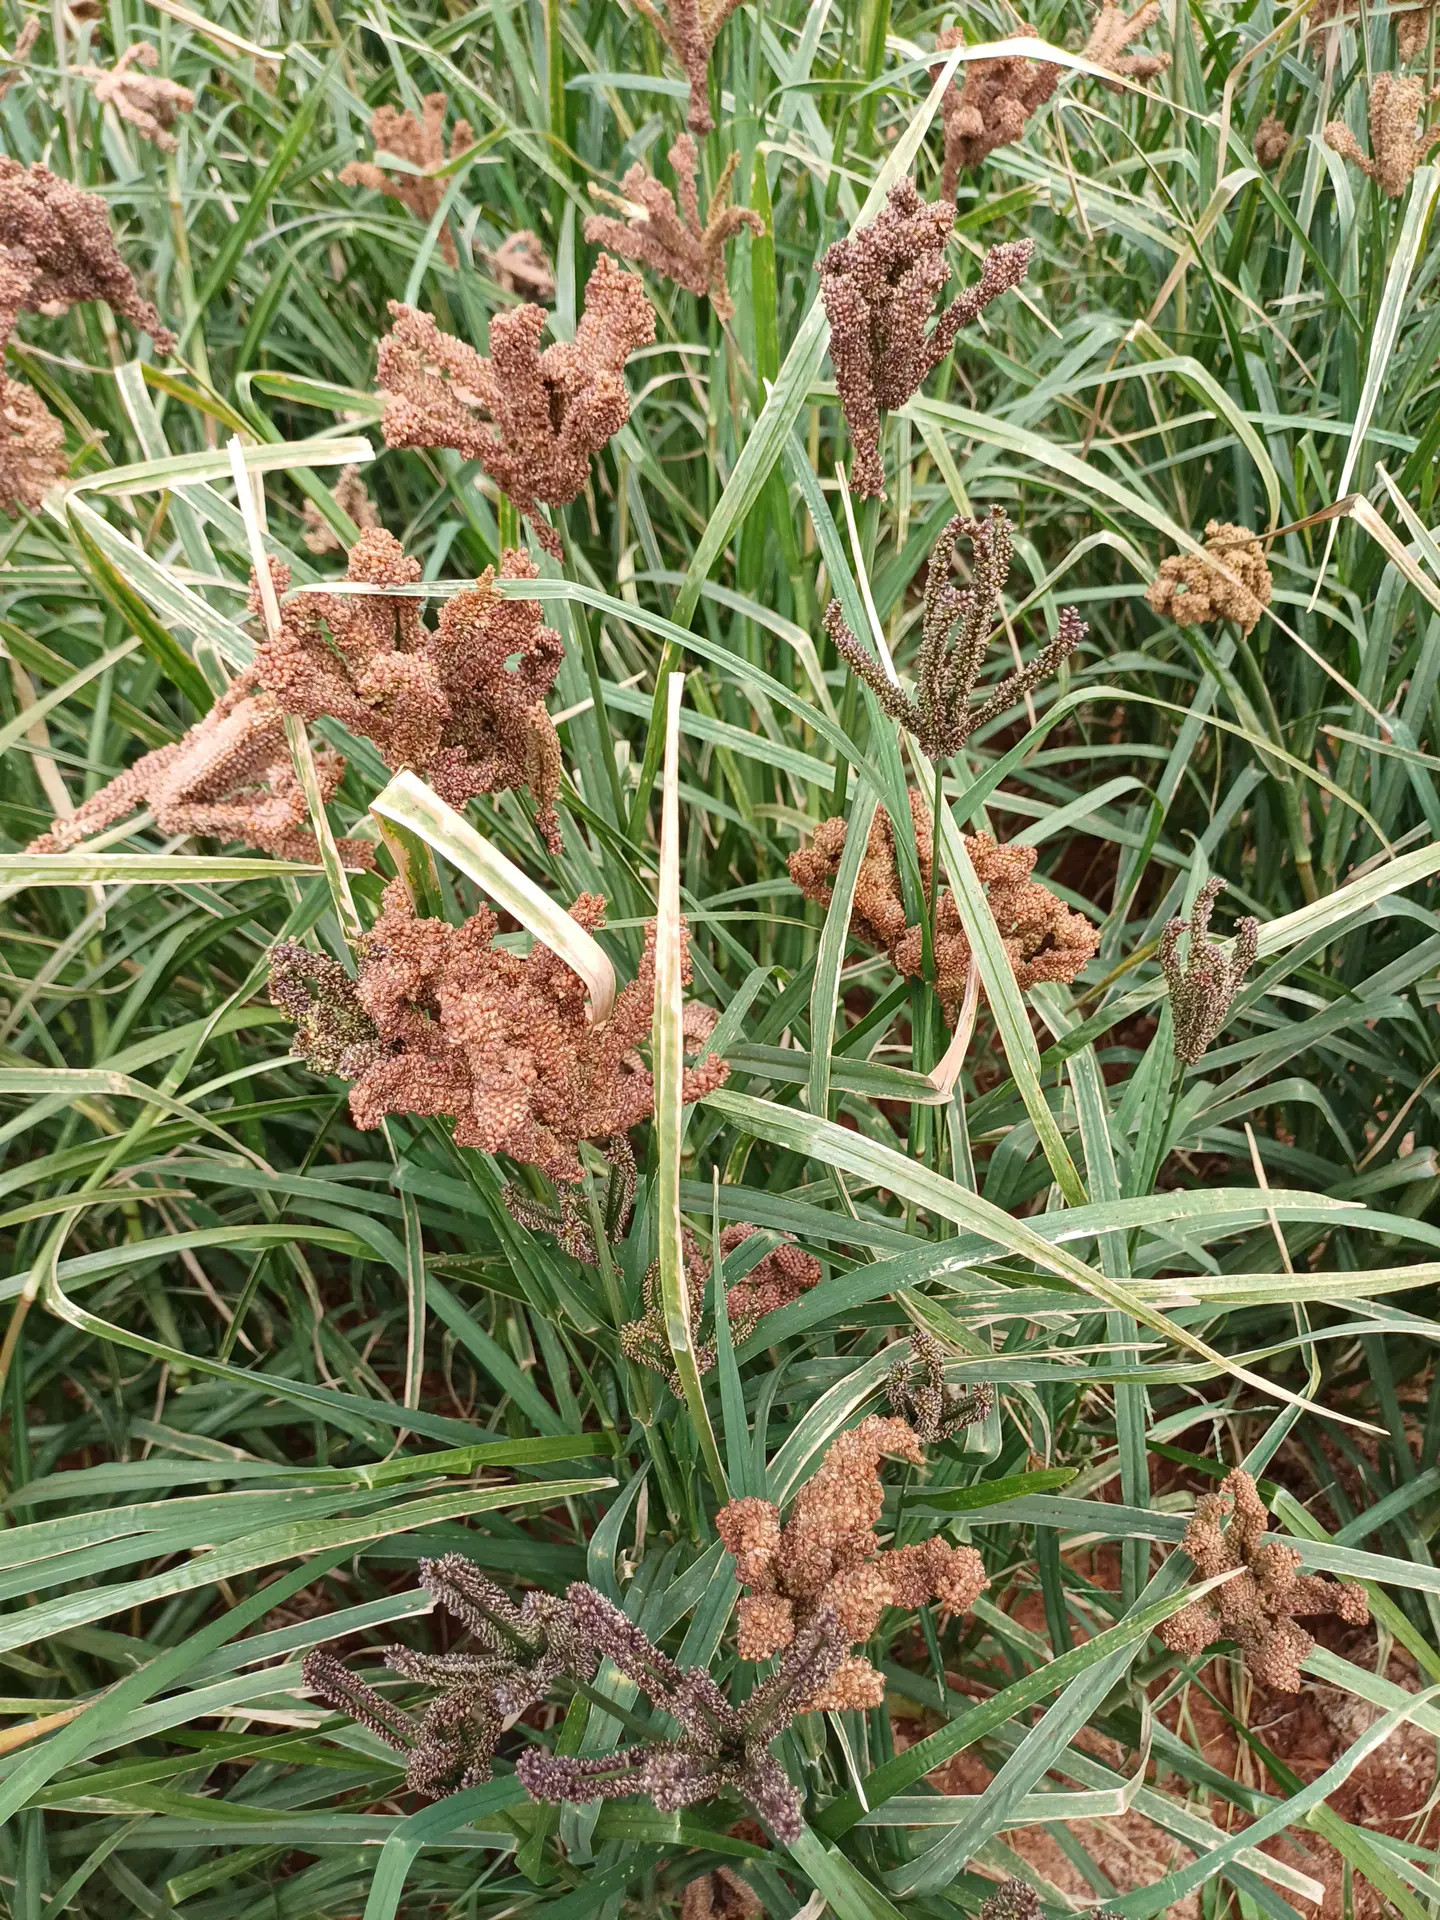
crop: finger millet
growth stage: filling grain
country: Kenya
